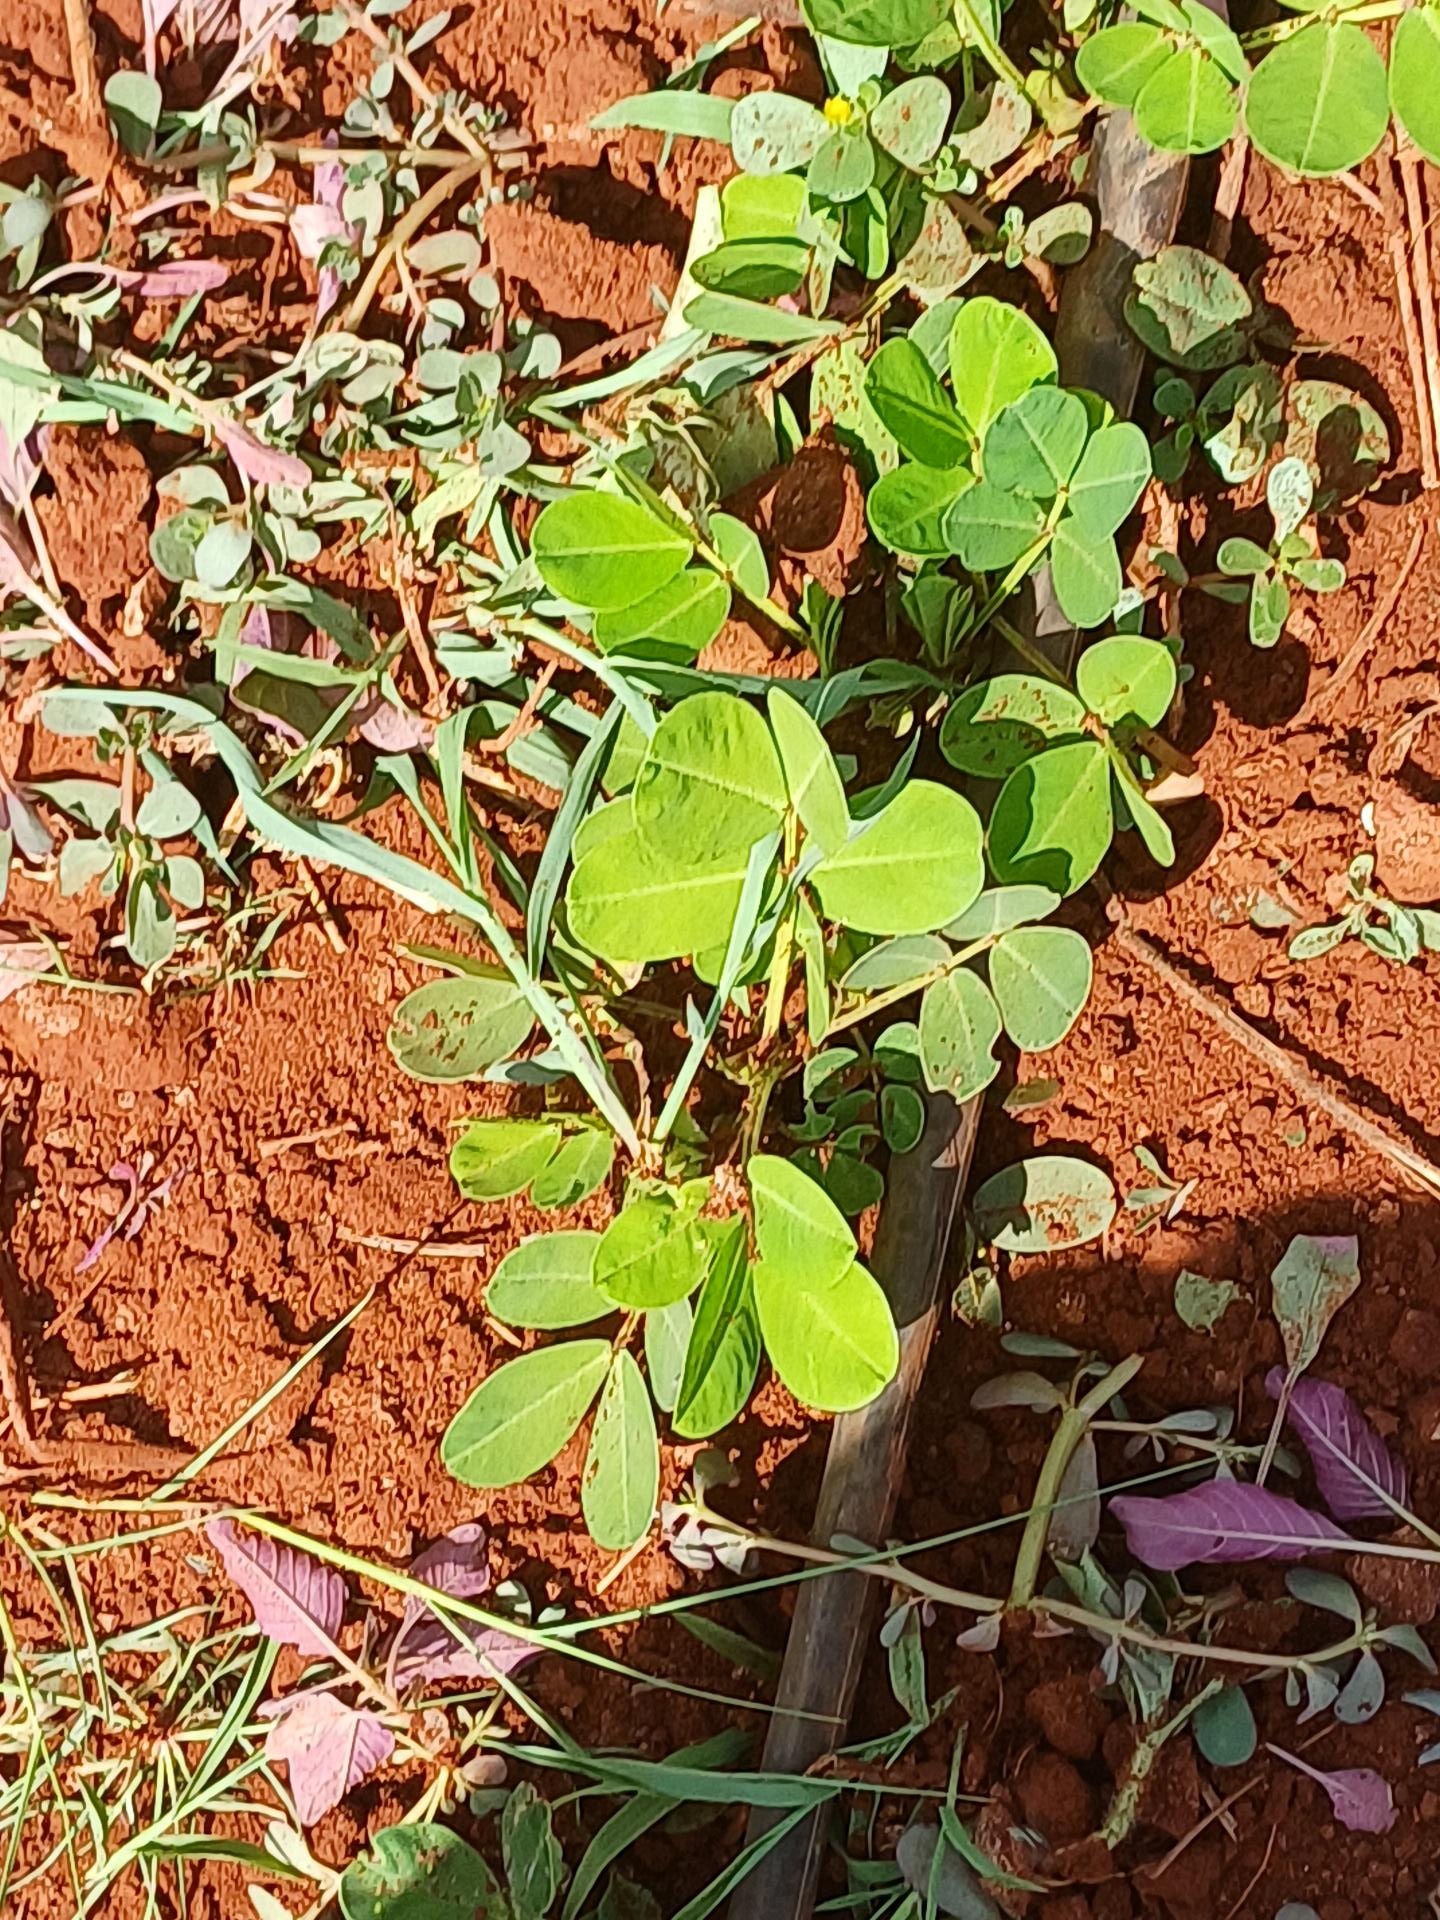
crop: groundnut
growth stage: vegetative
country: Kenya
